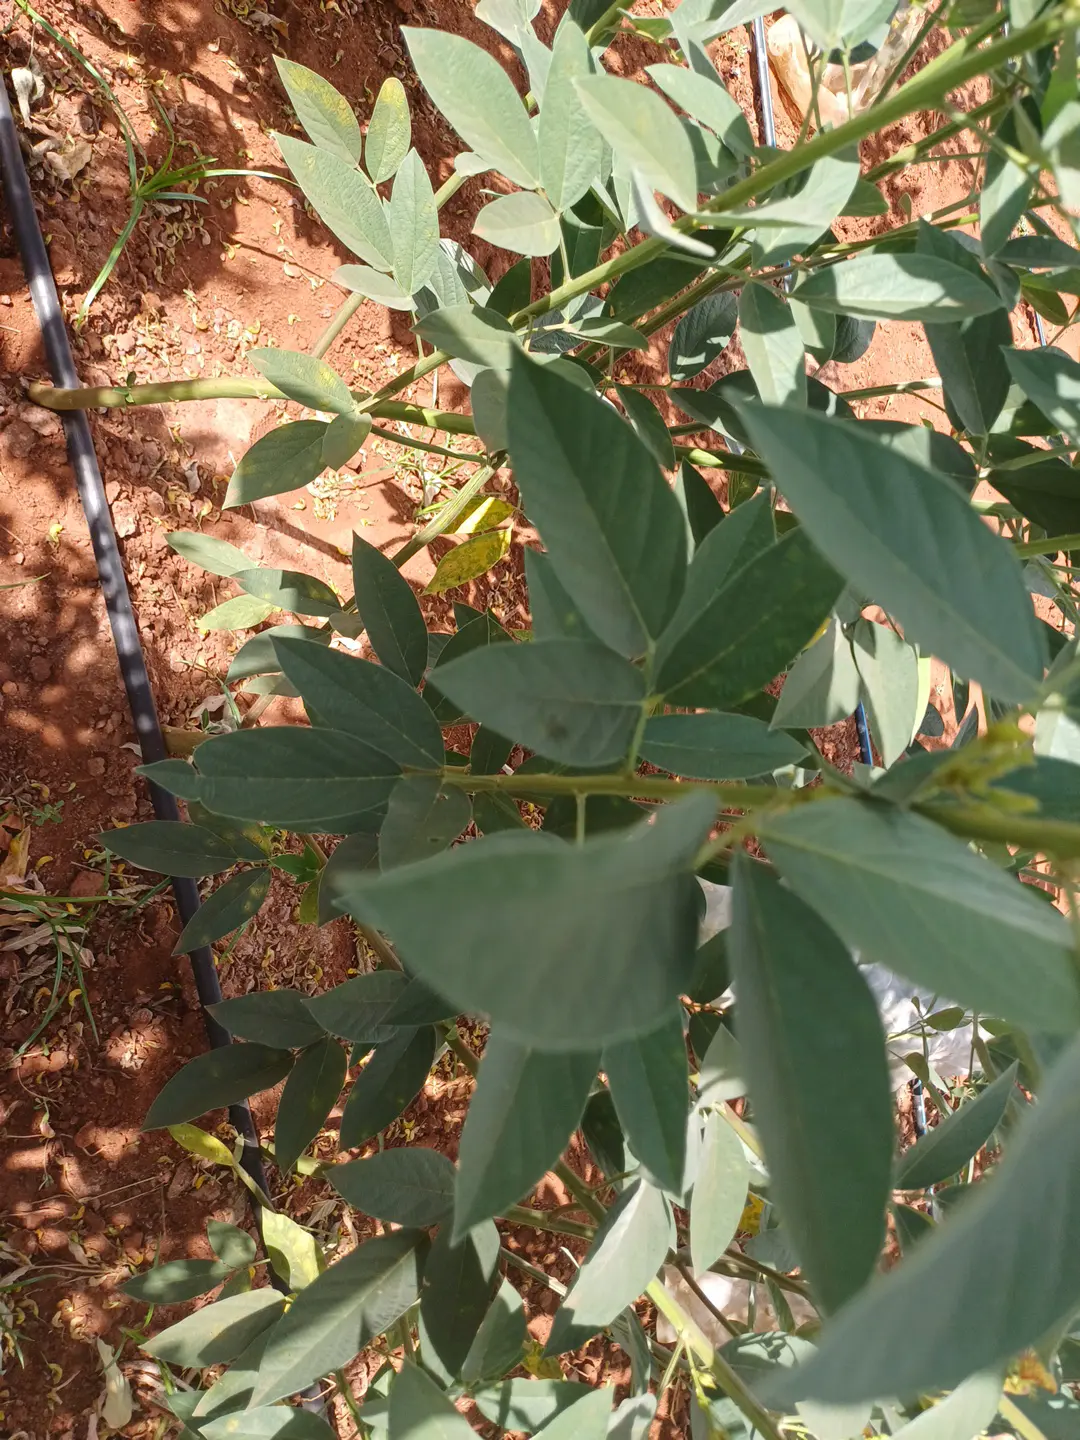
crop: pigeonpea
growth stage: development pod
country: Kenya
